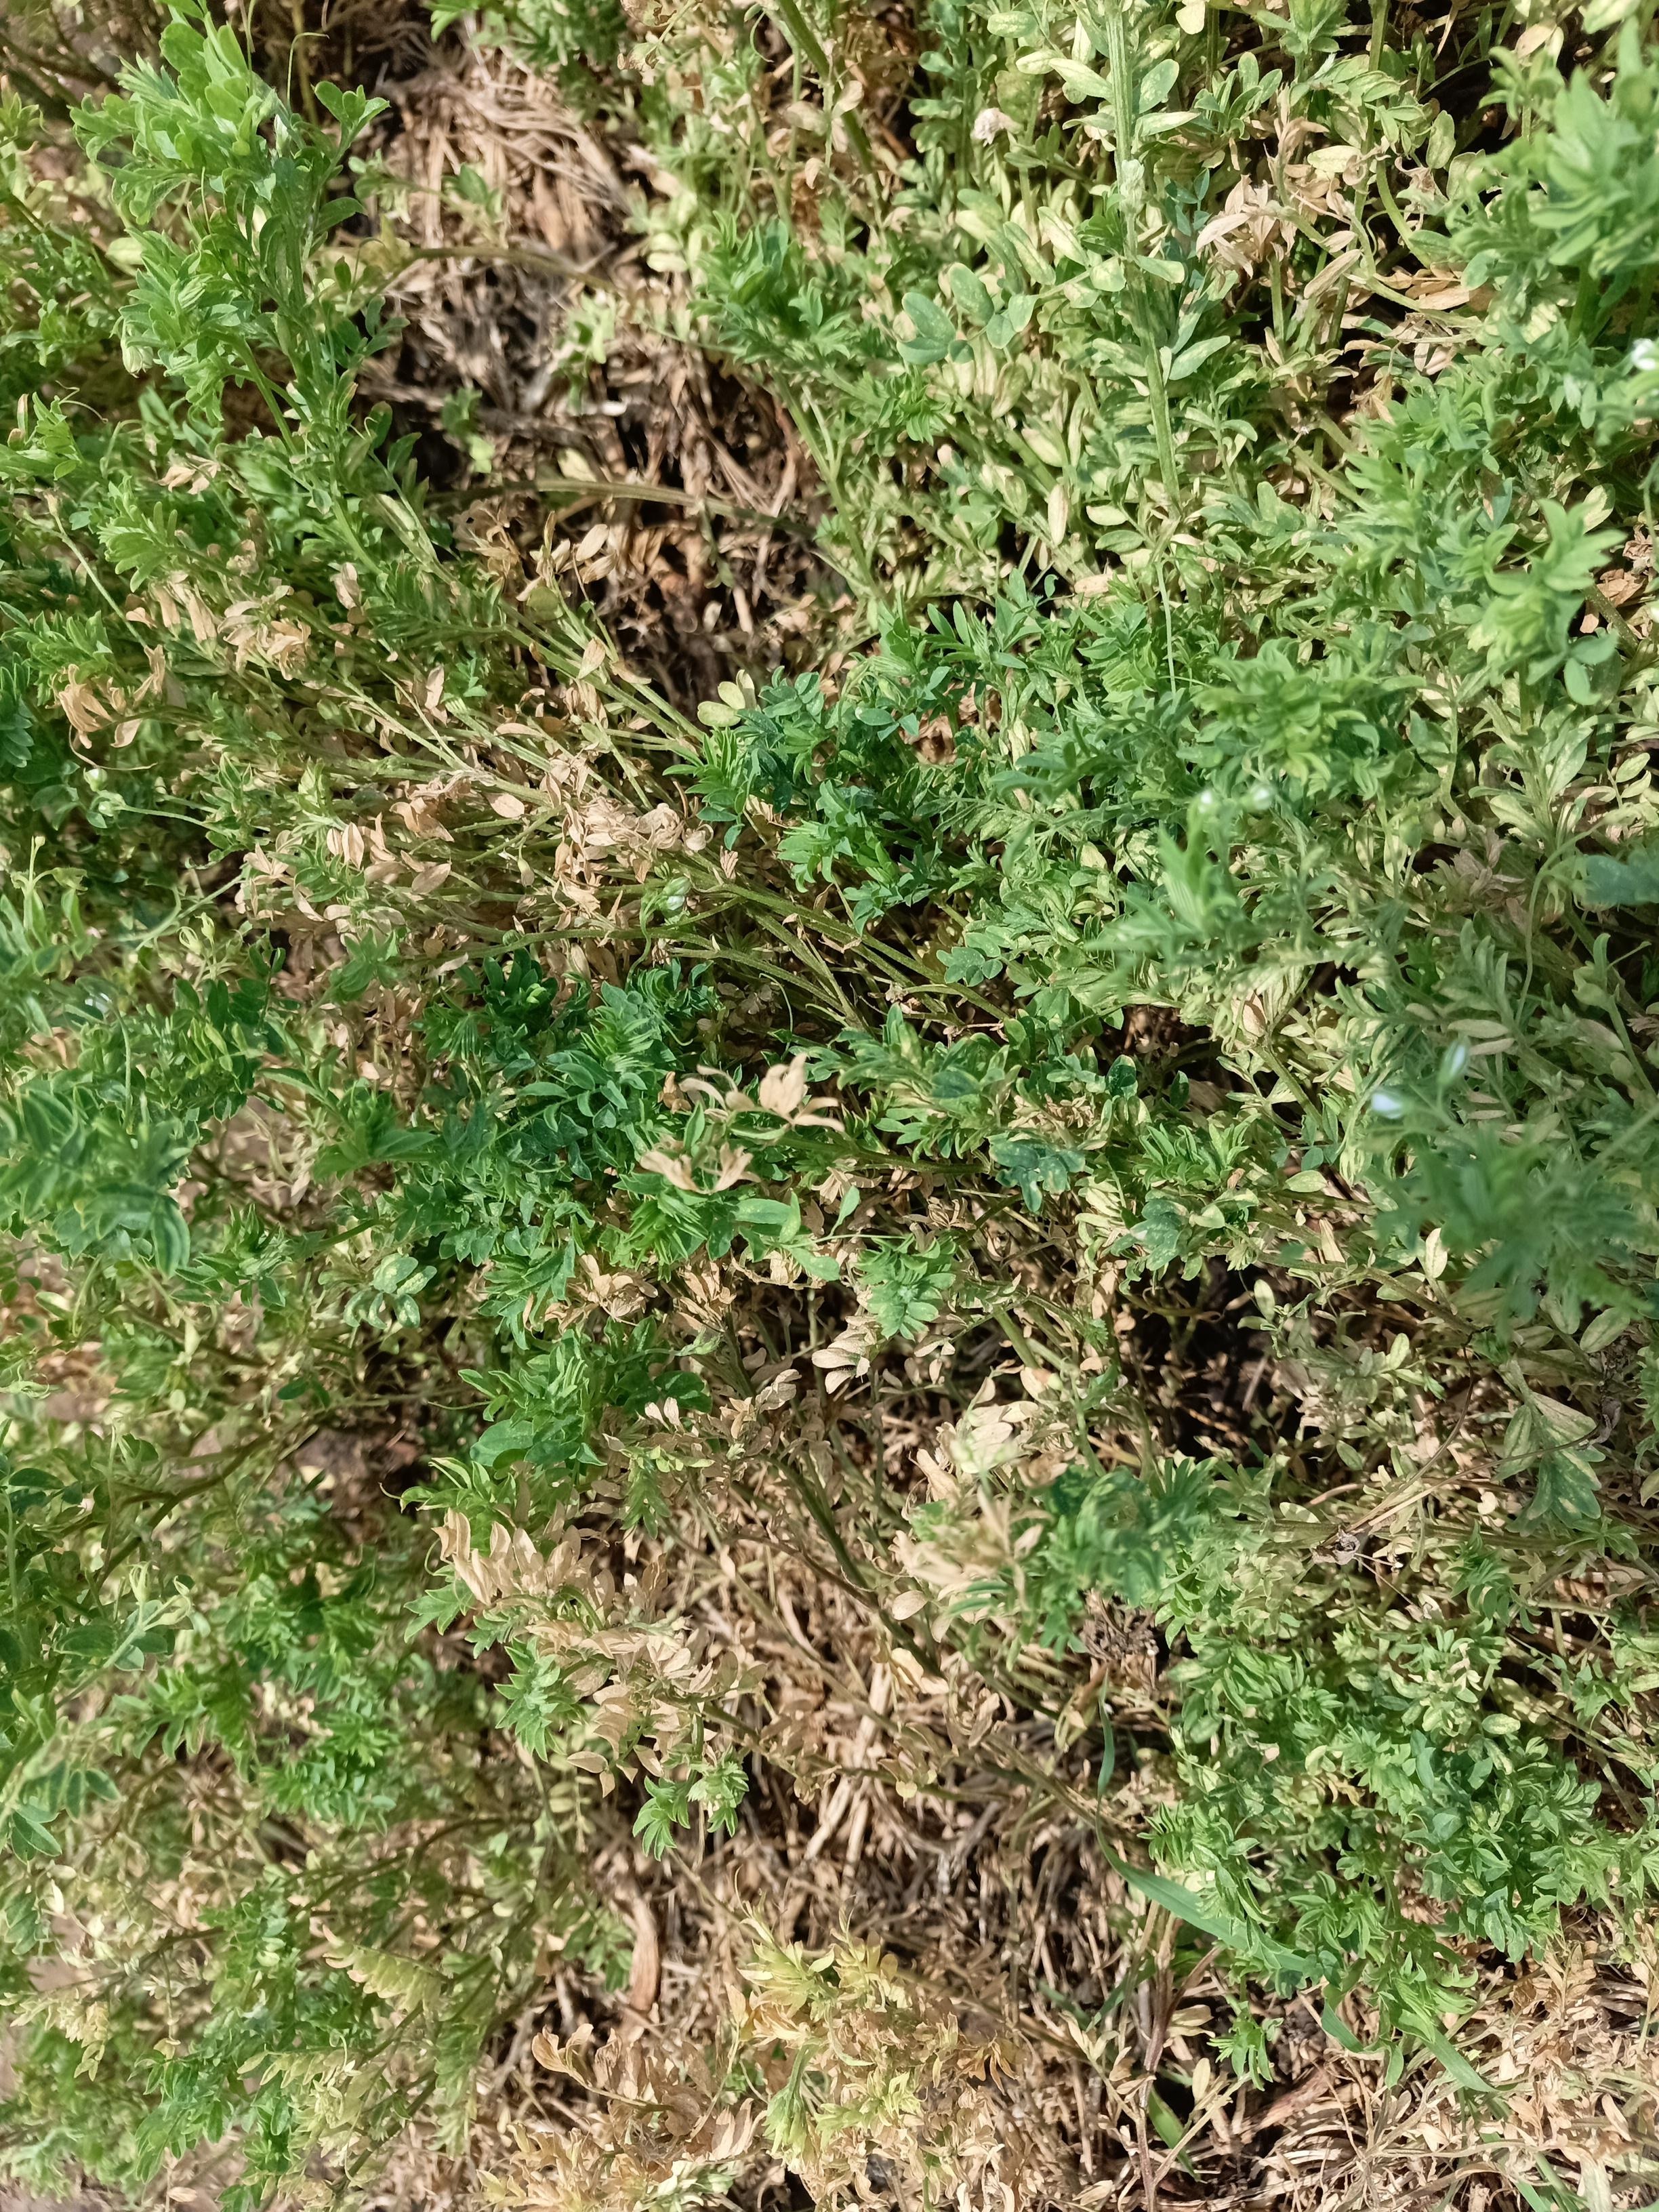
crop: lentil
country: Tanzania
